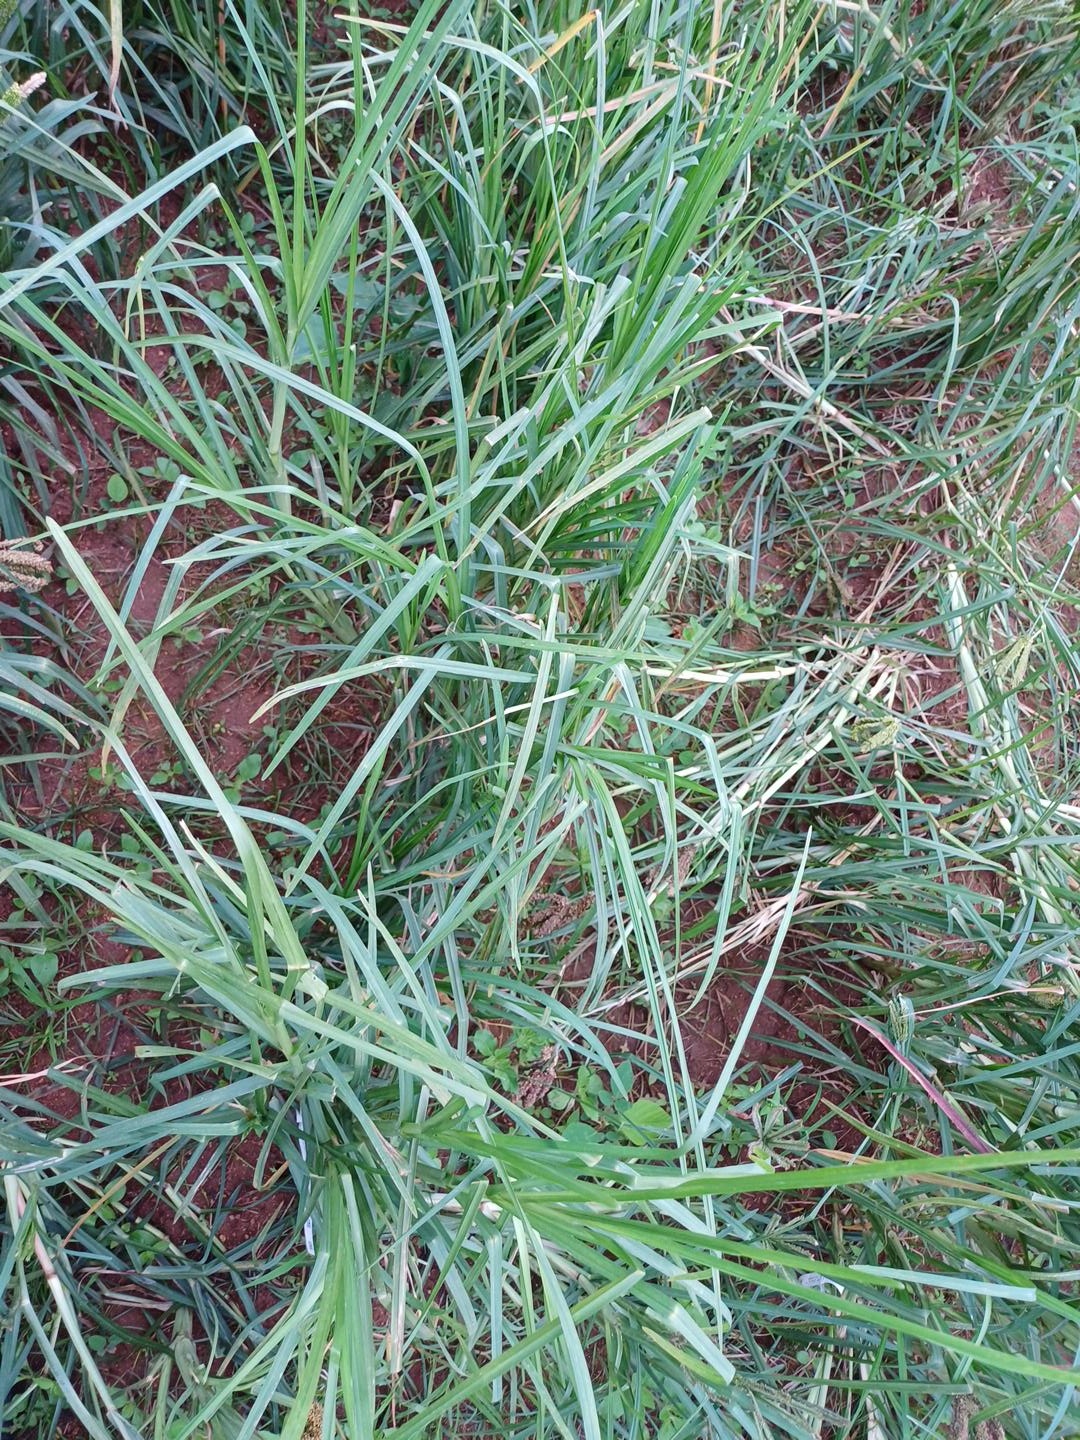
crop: finger millet
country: Kenya
